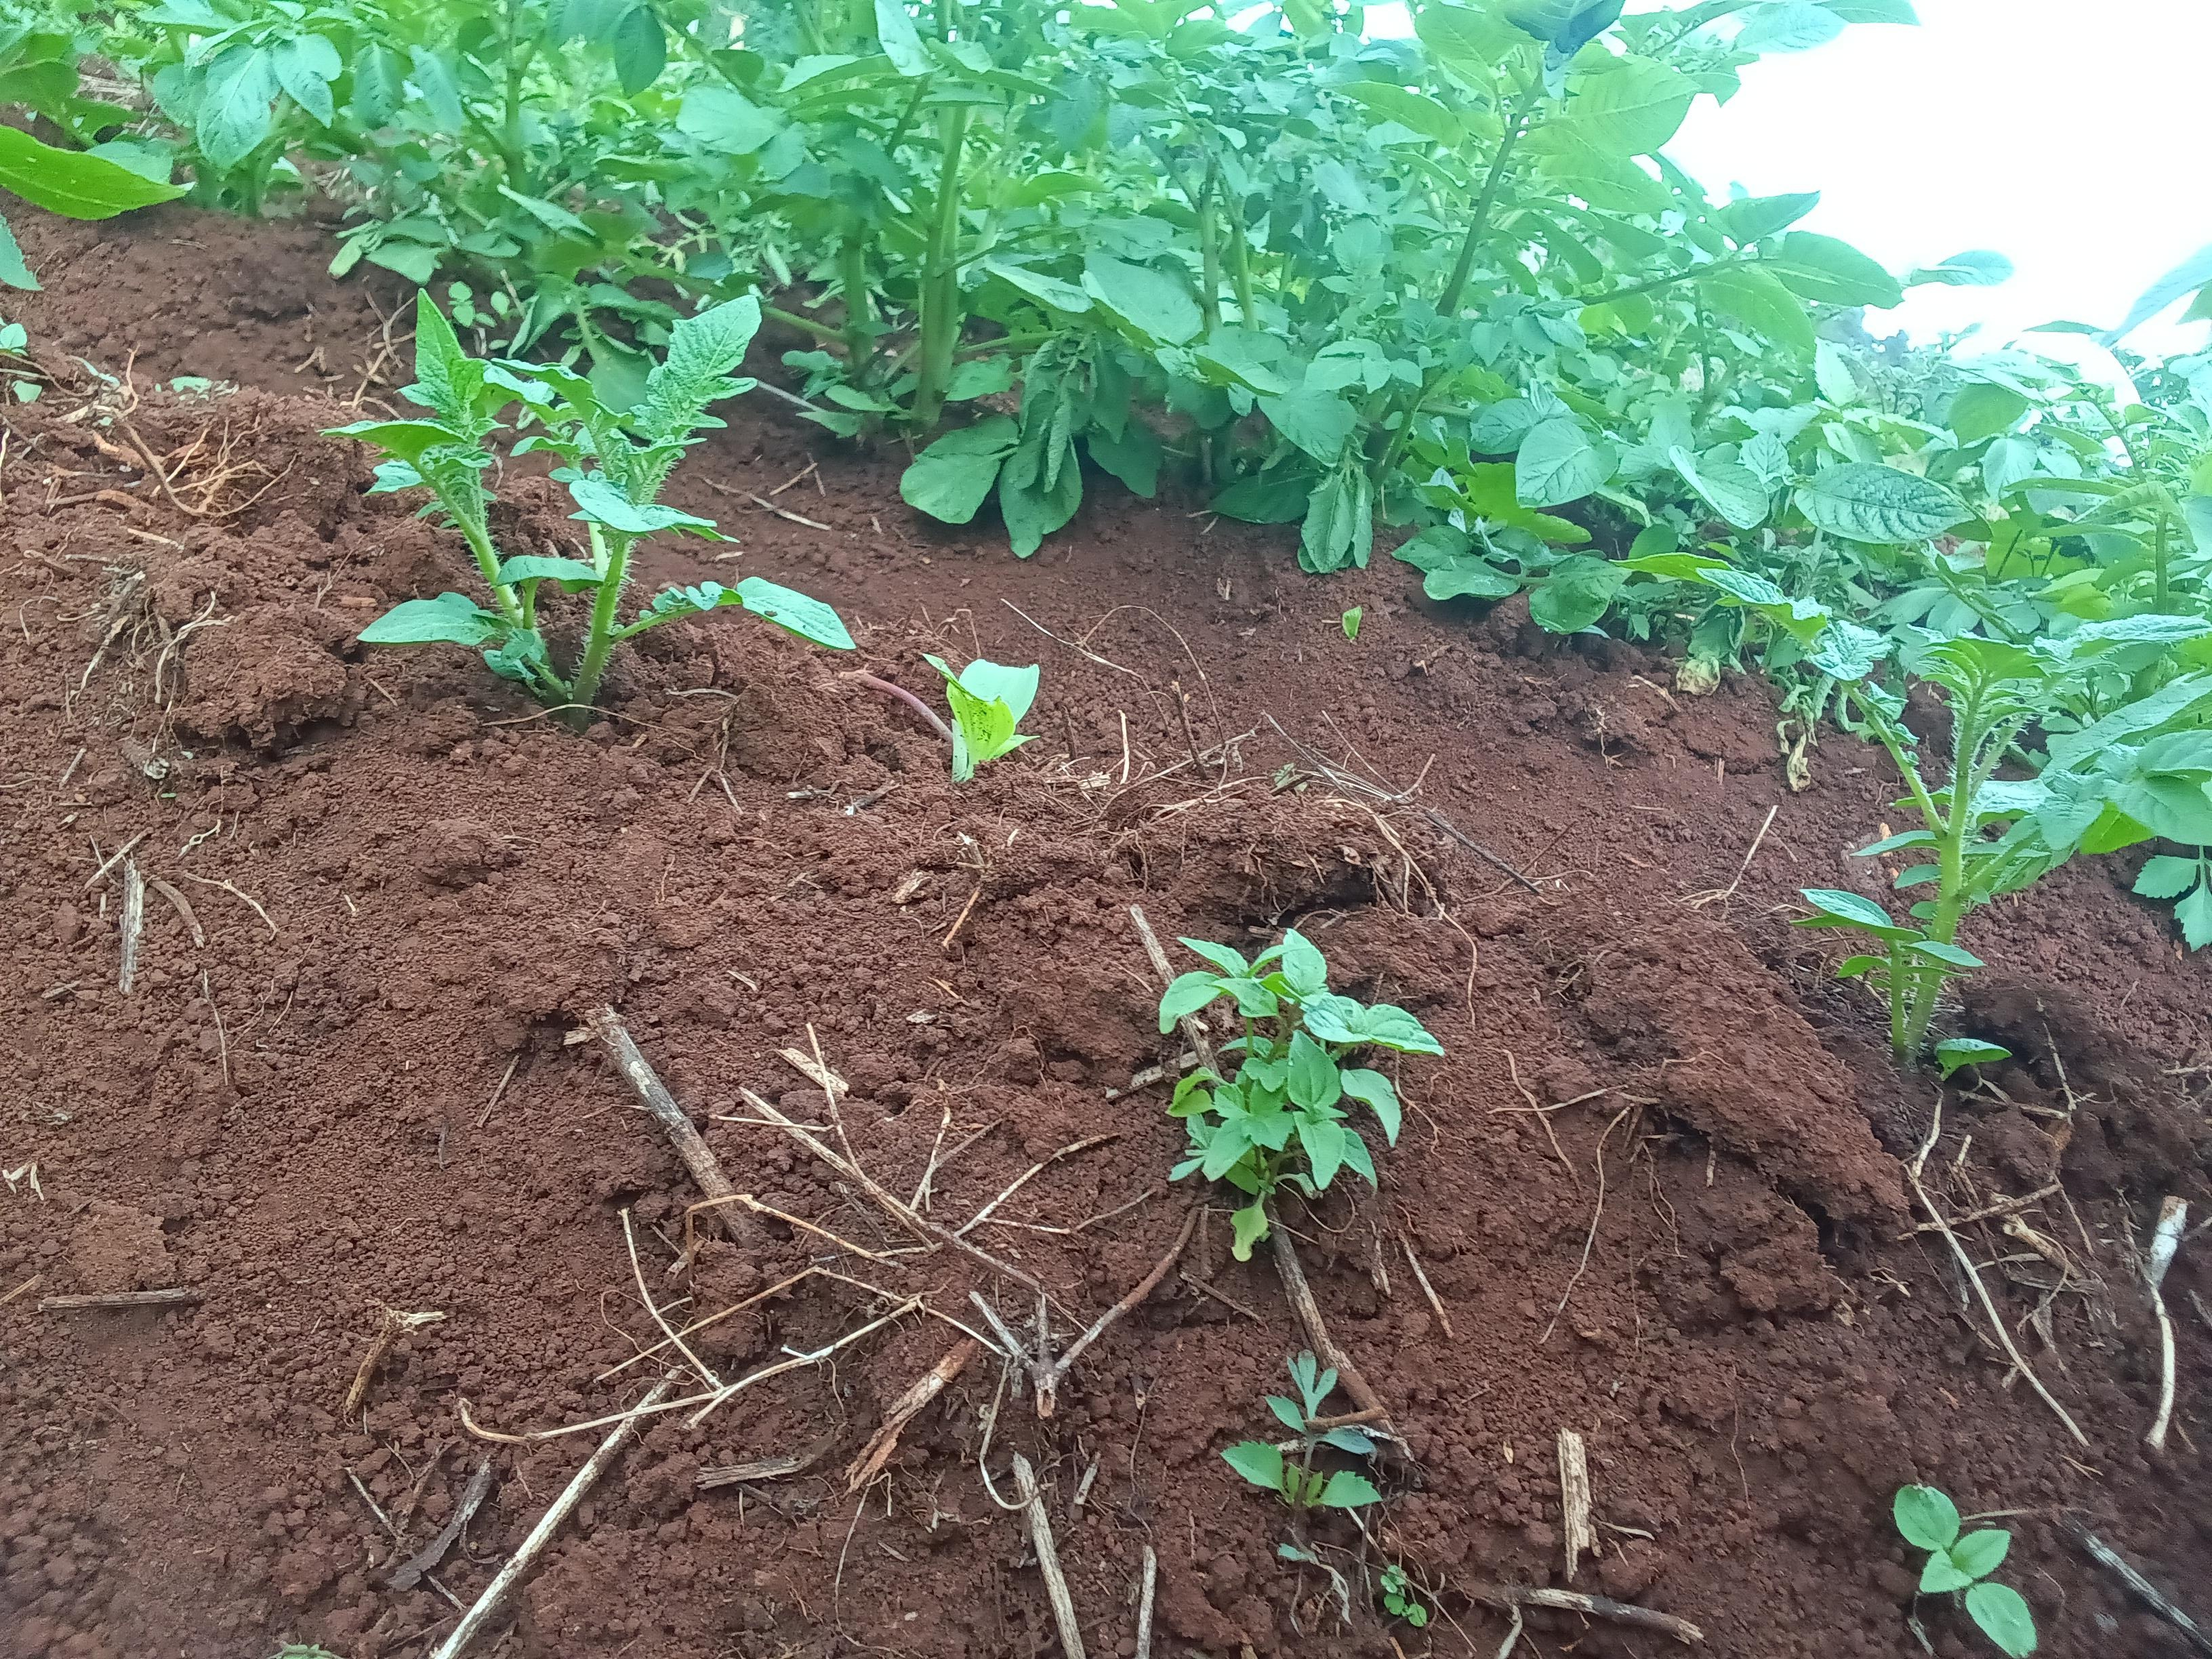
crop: potato
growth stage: emergence
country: Kenya
